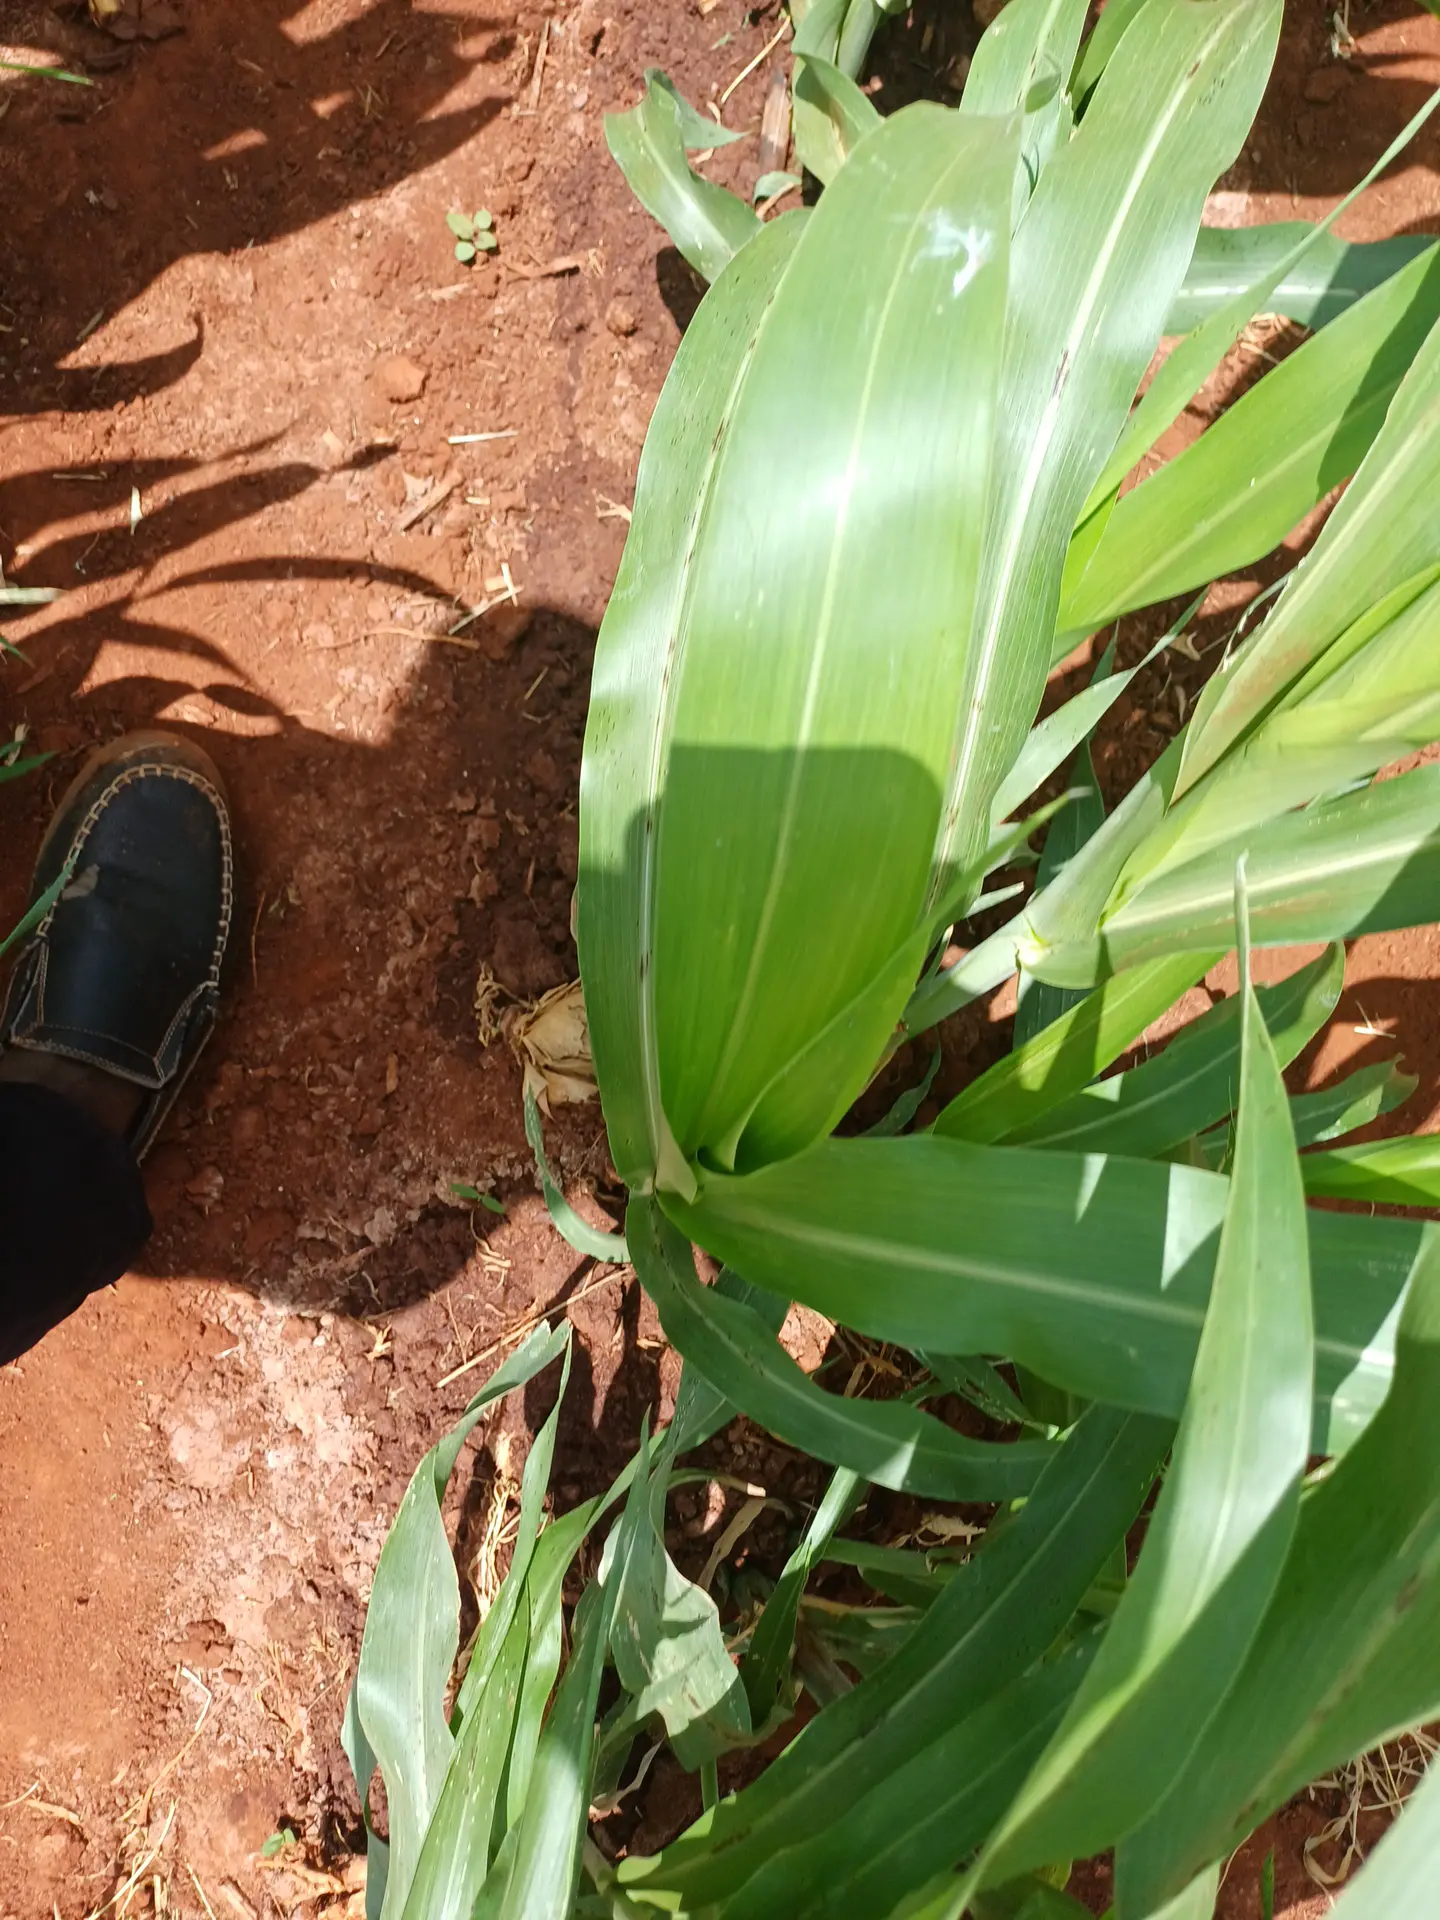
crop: sorghum
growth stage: vegetative
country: Kenya
